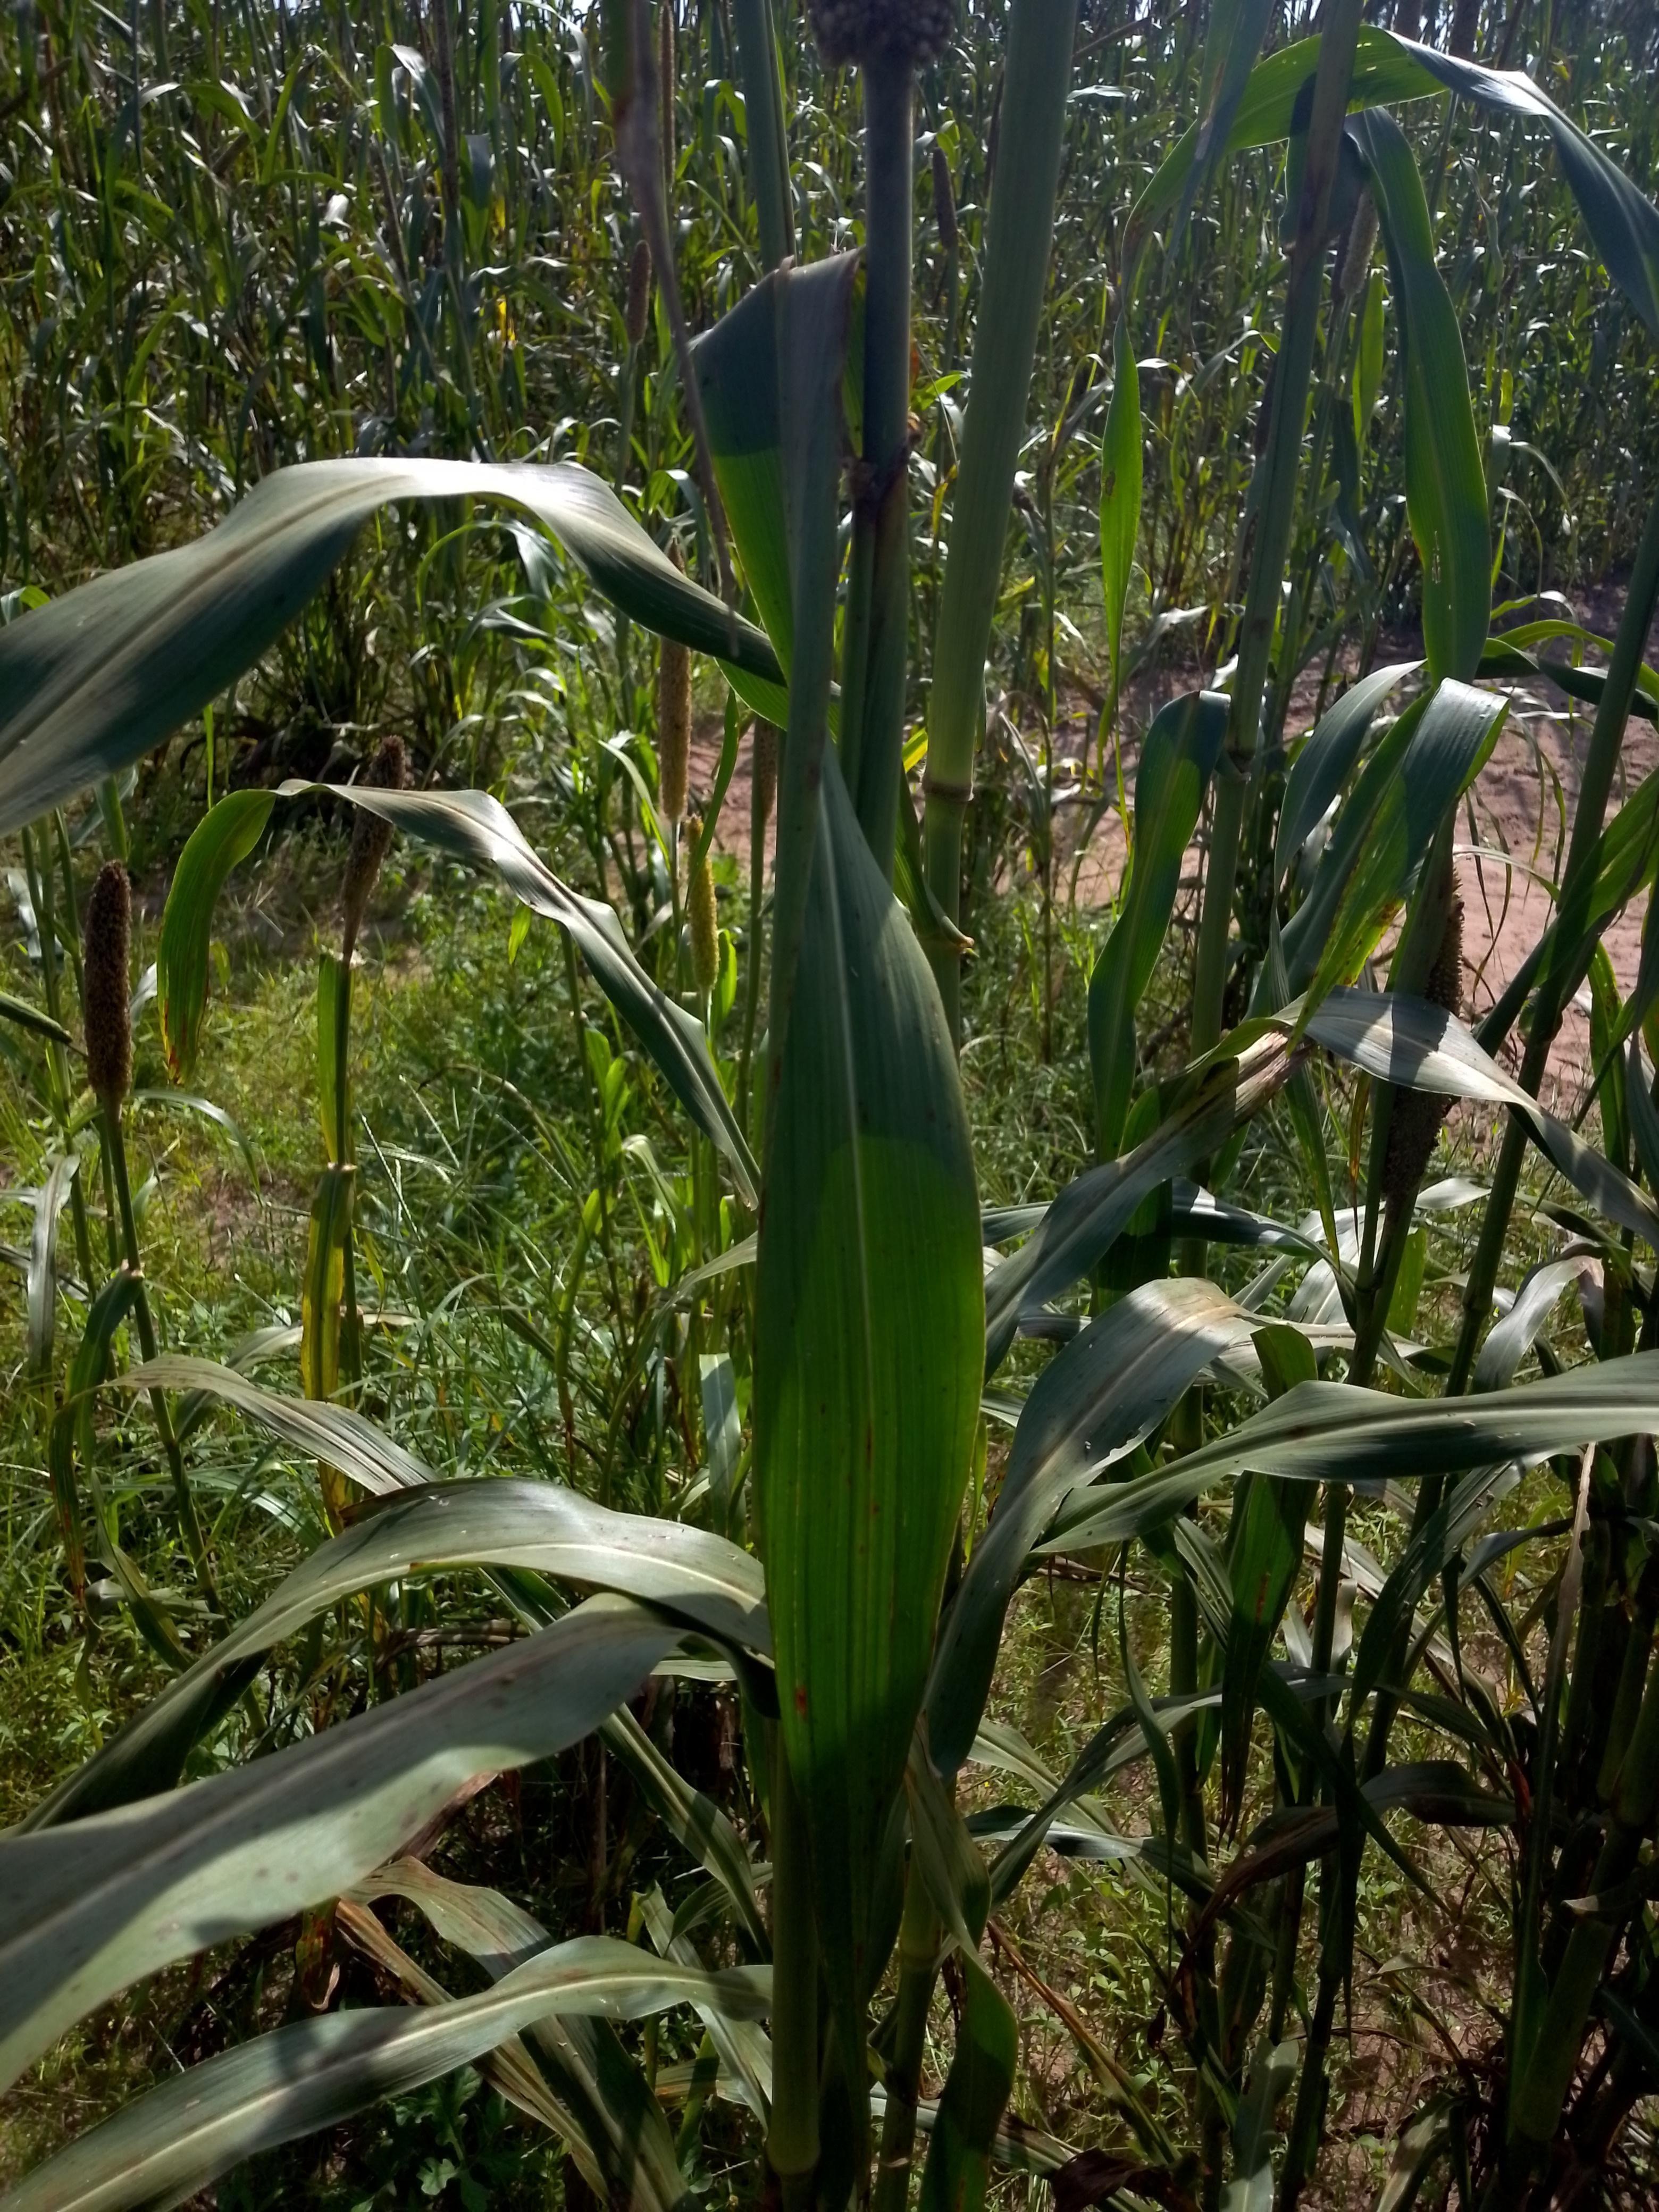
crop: pearl millet
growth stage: filling grain
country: Senegal
